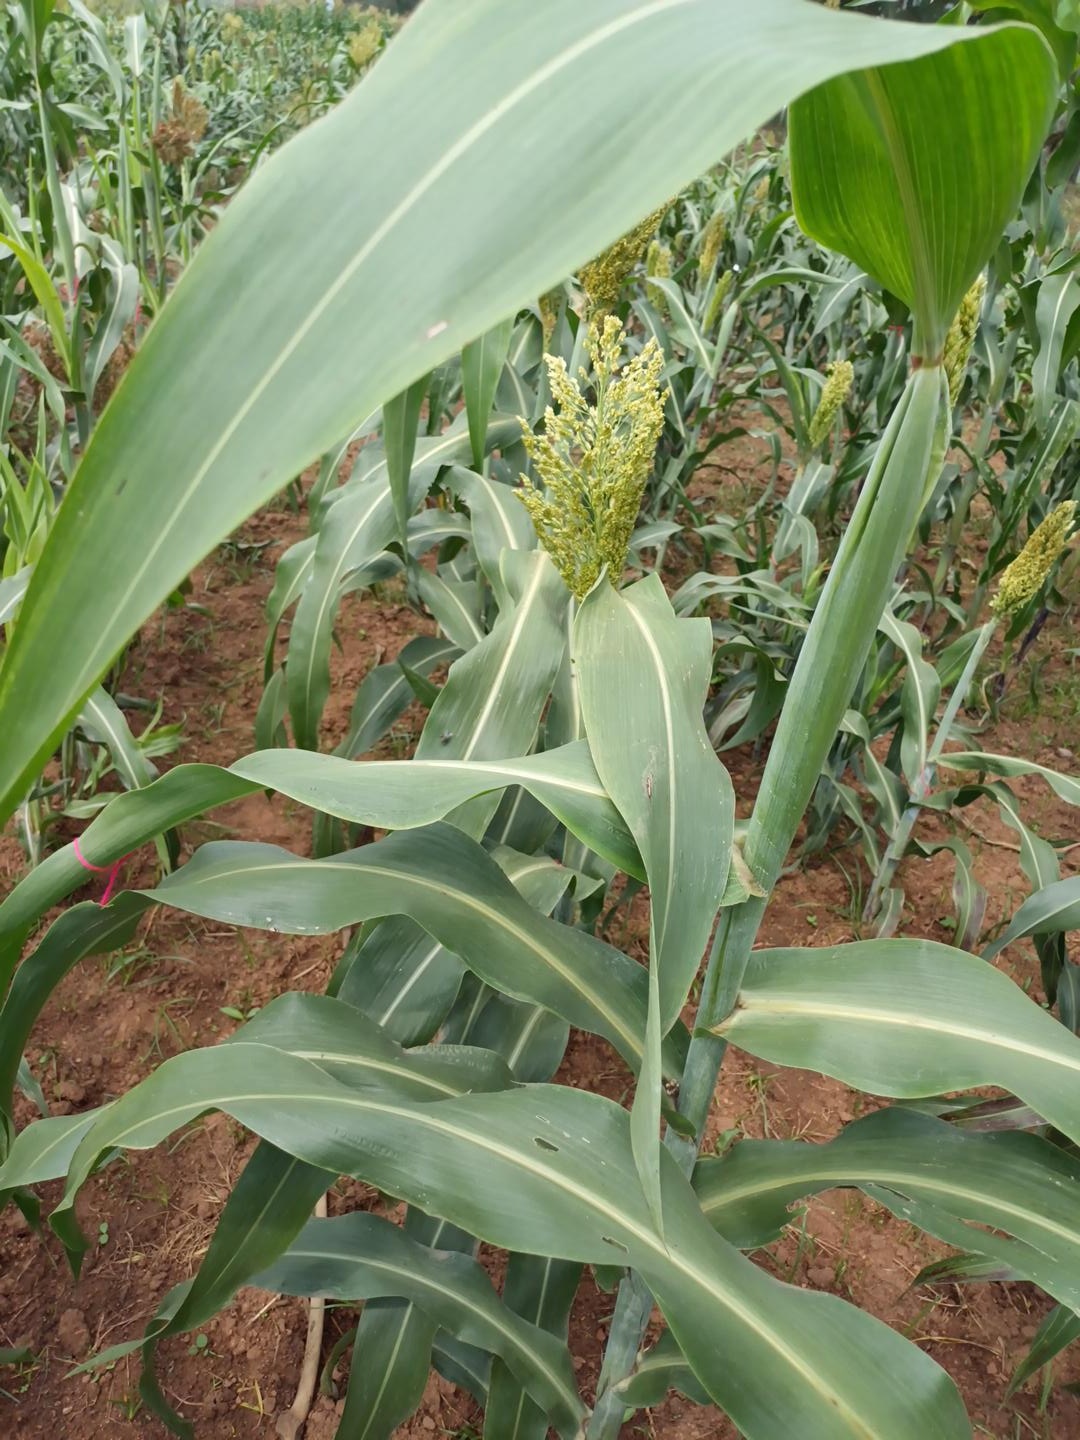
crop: sorghum
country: Kenya
